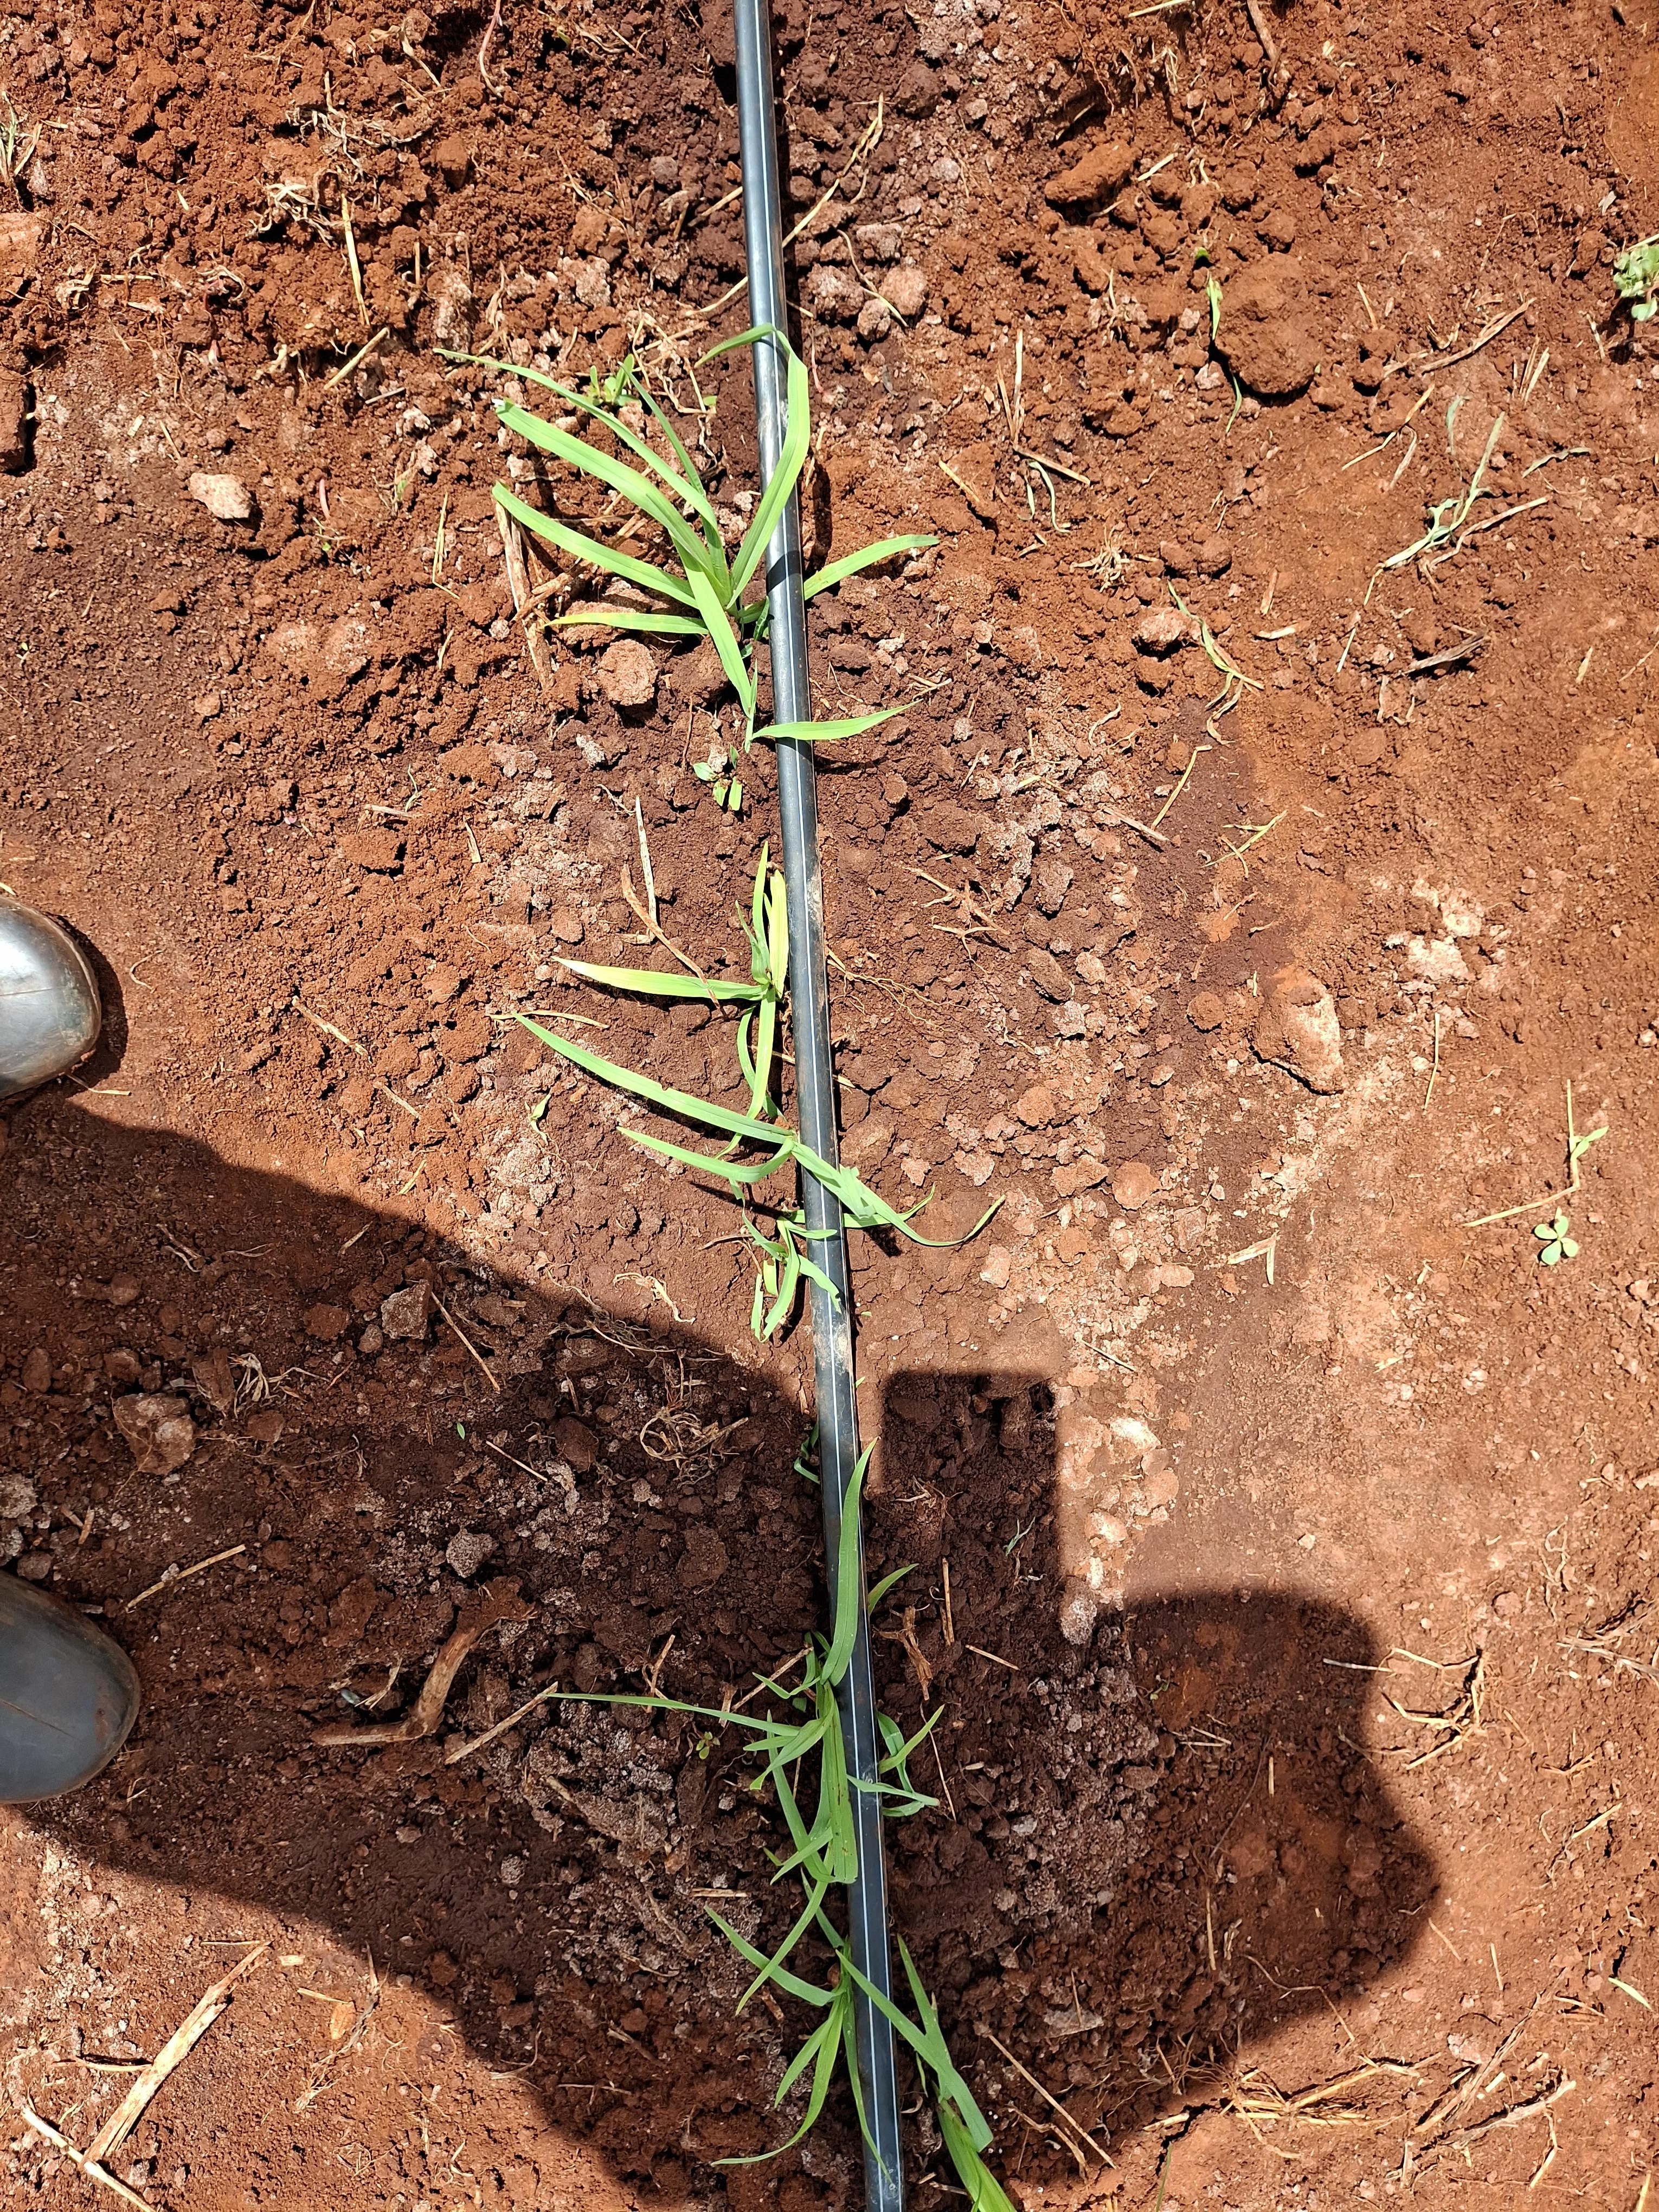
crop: finger millet
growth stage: vegetative
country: Kenya
